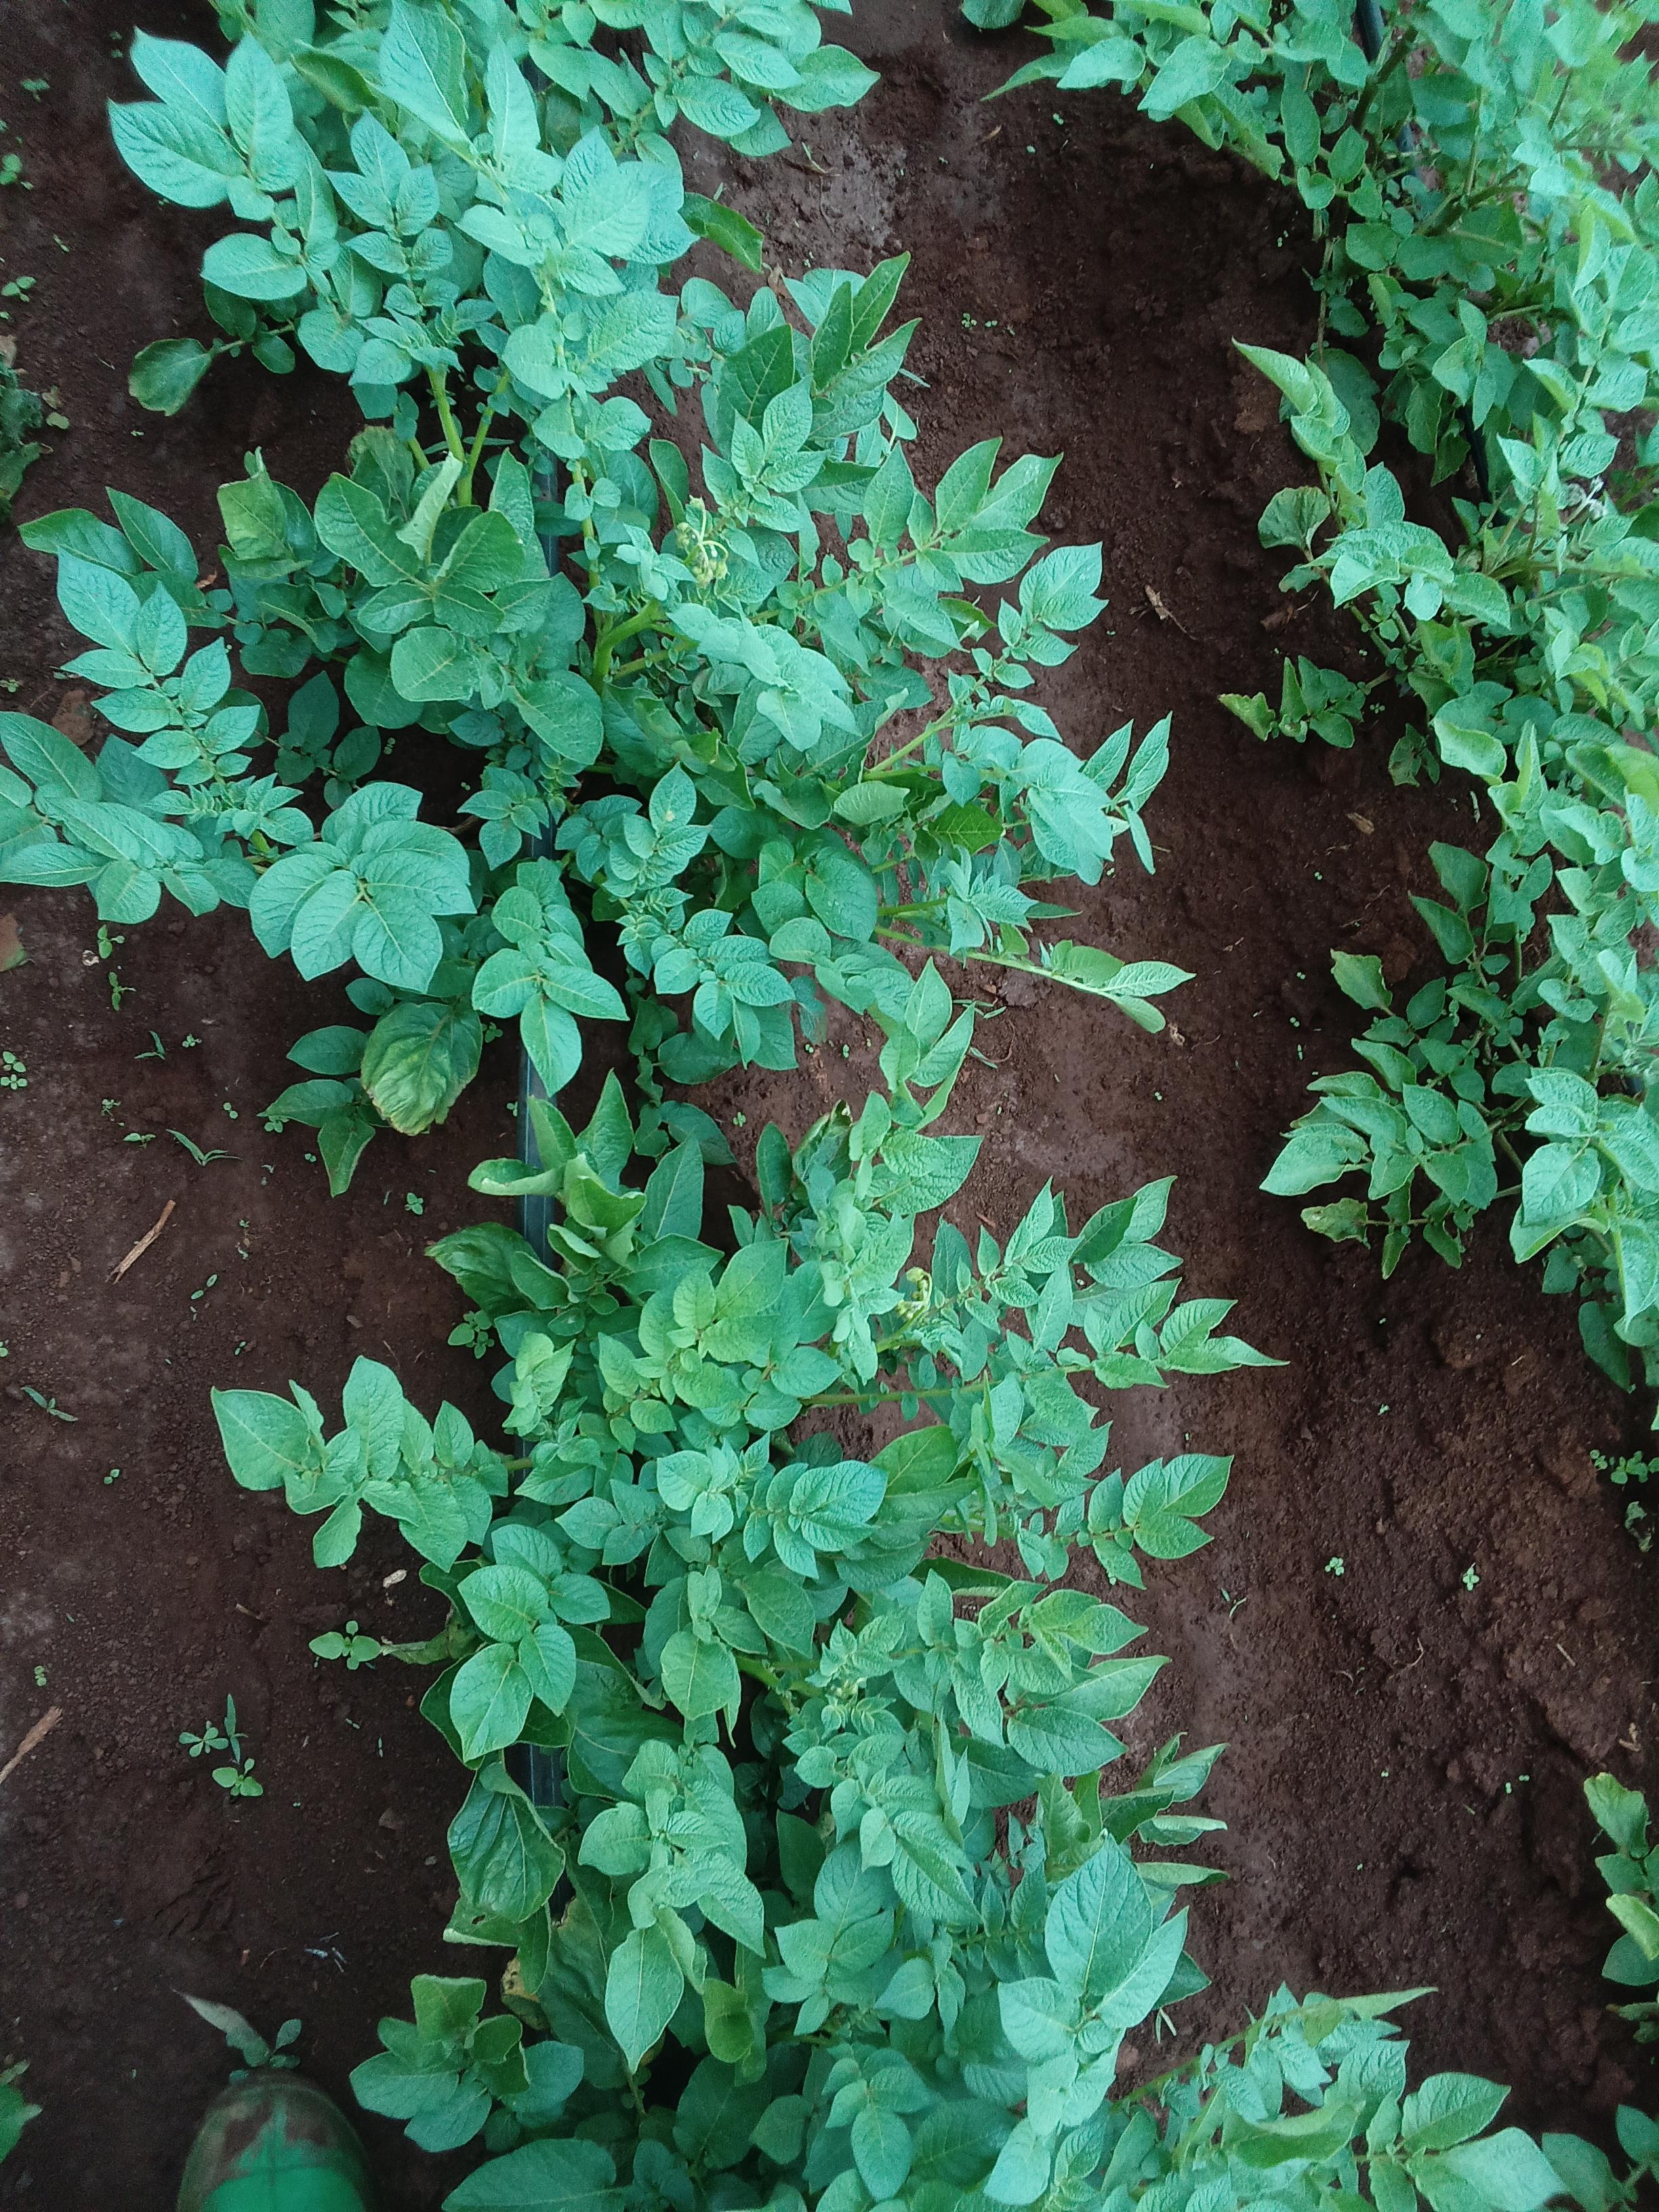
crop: potato
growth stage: vegetative
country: Kenya
